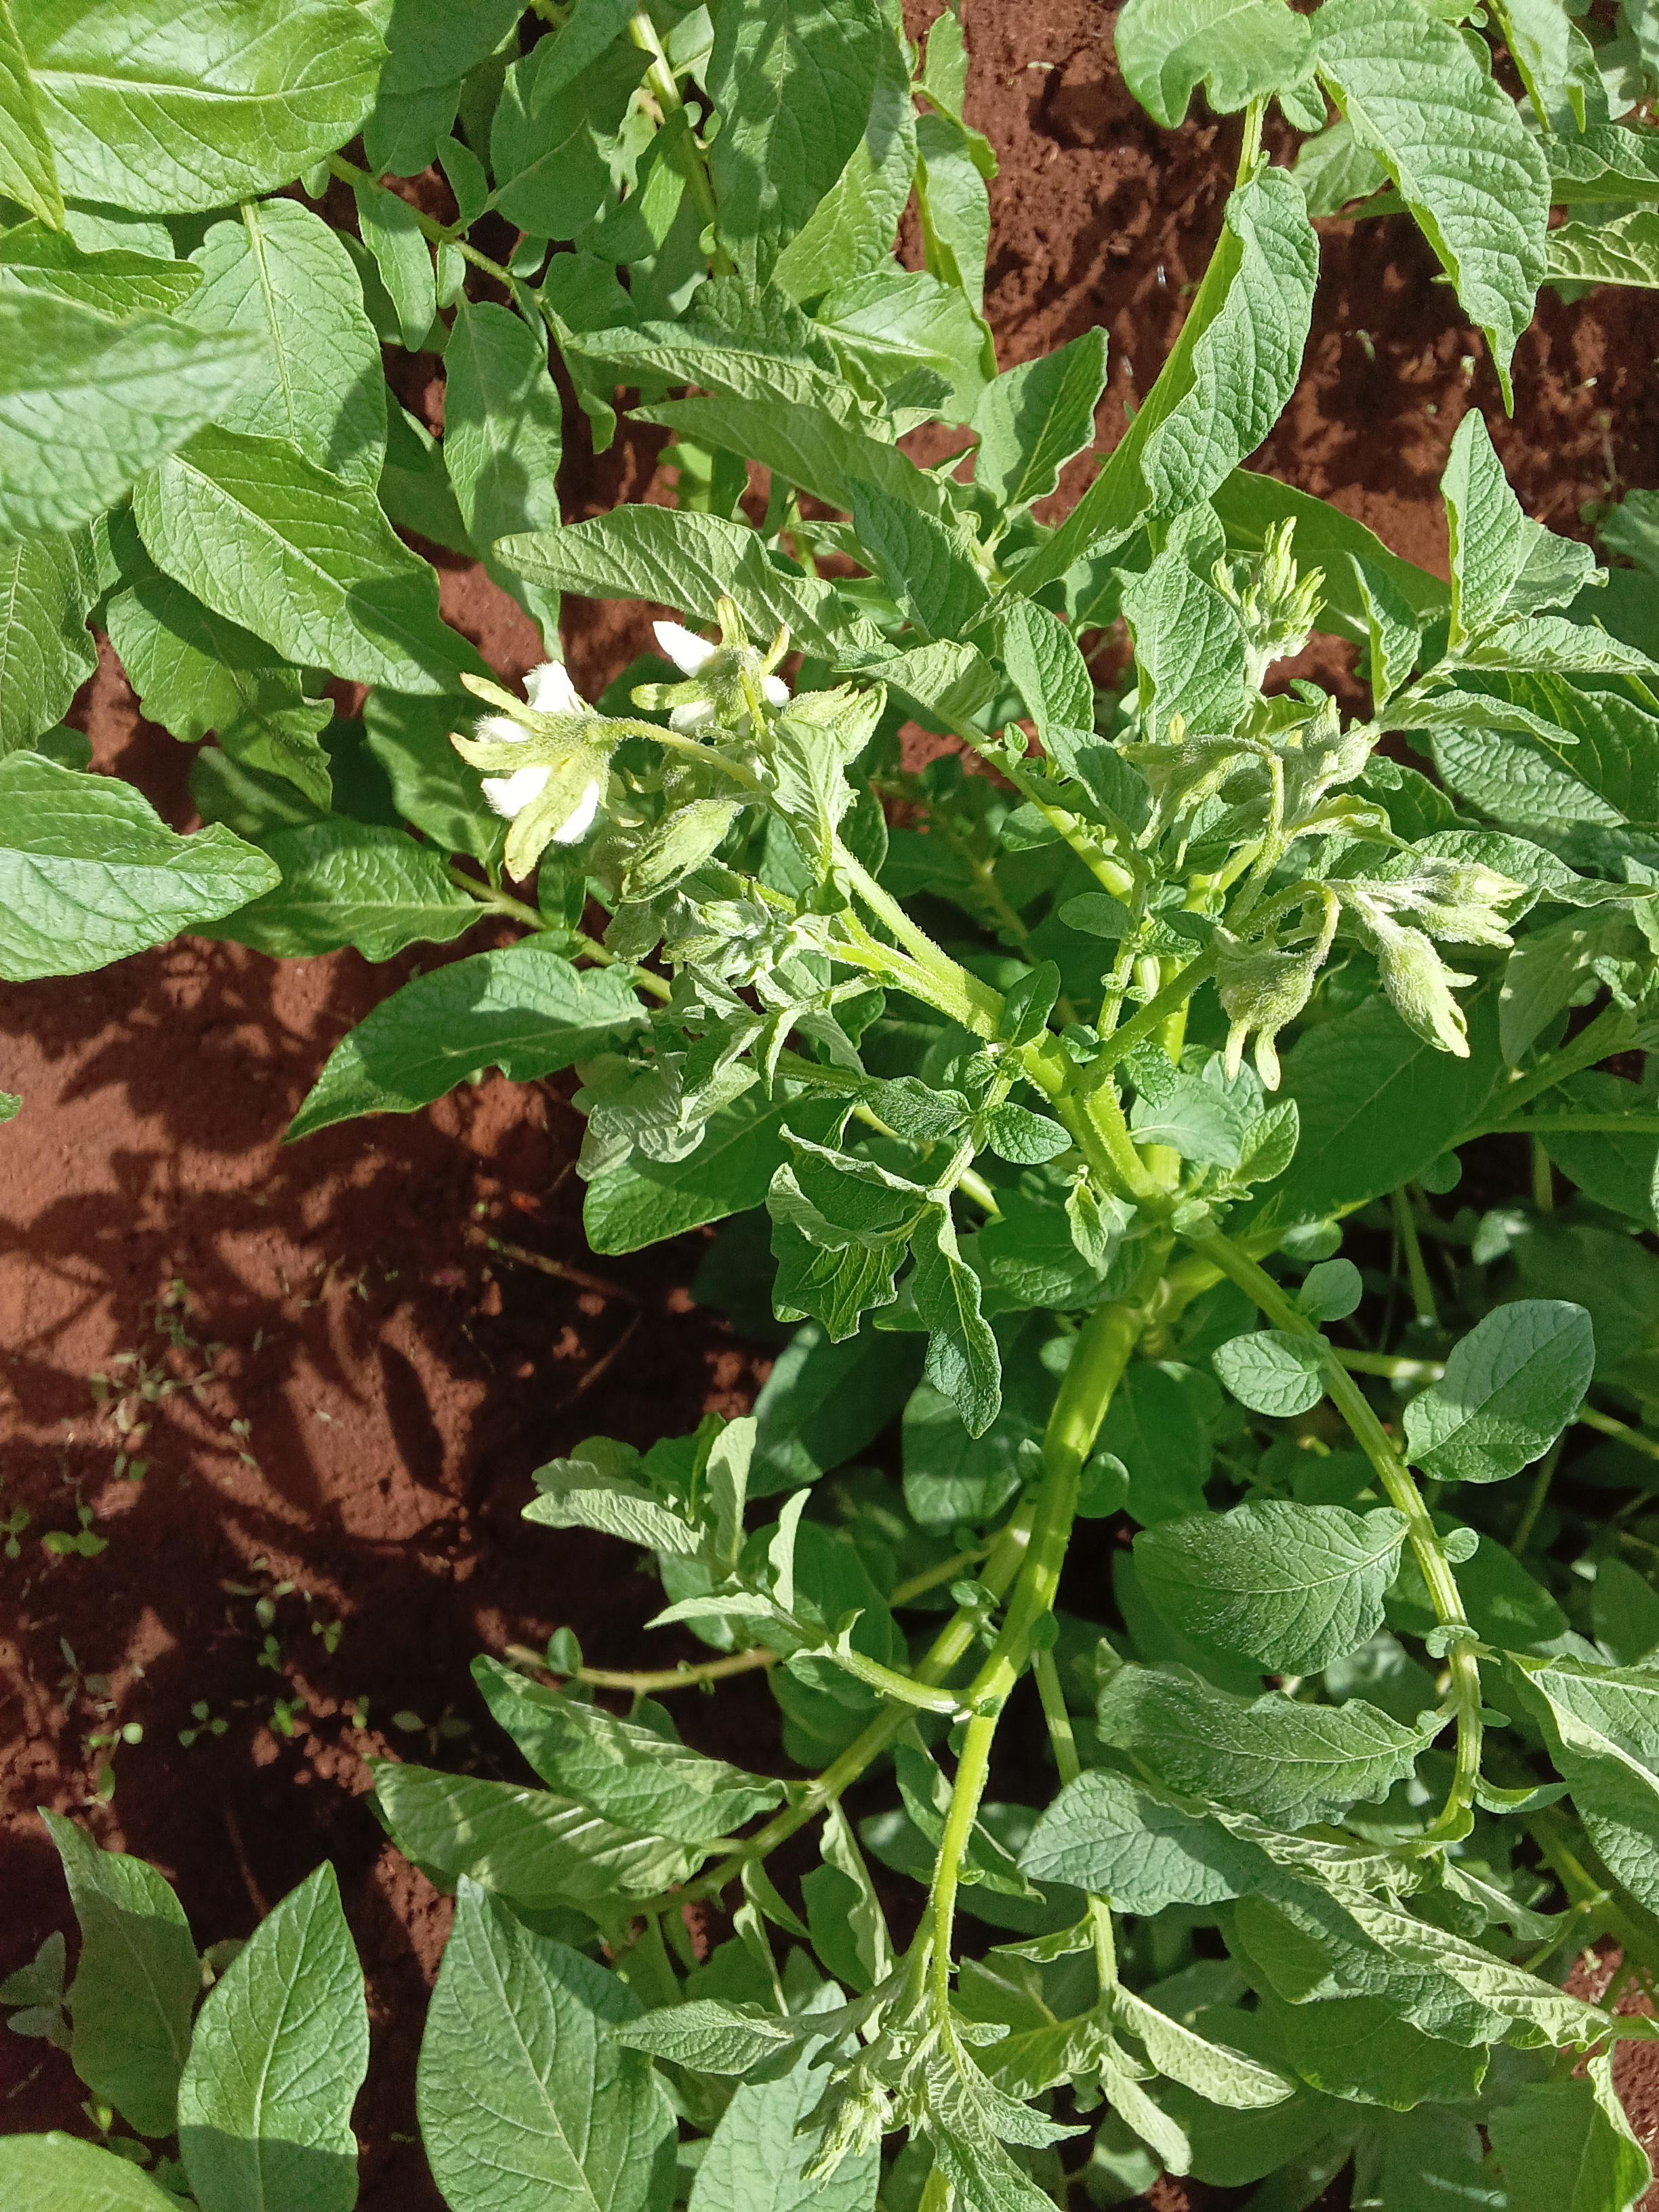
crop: potato
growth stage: vegetative
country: Kenya
